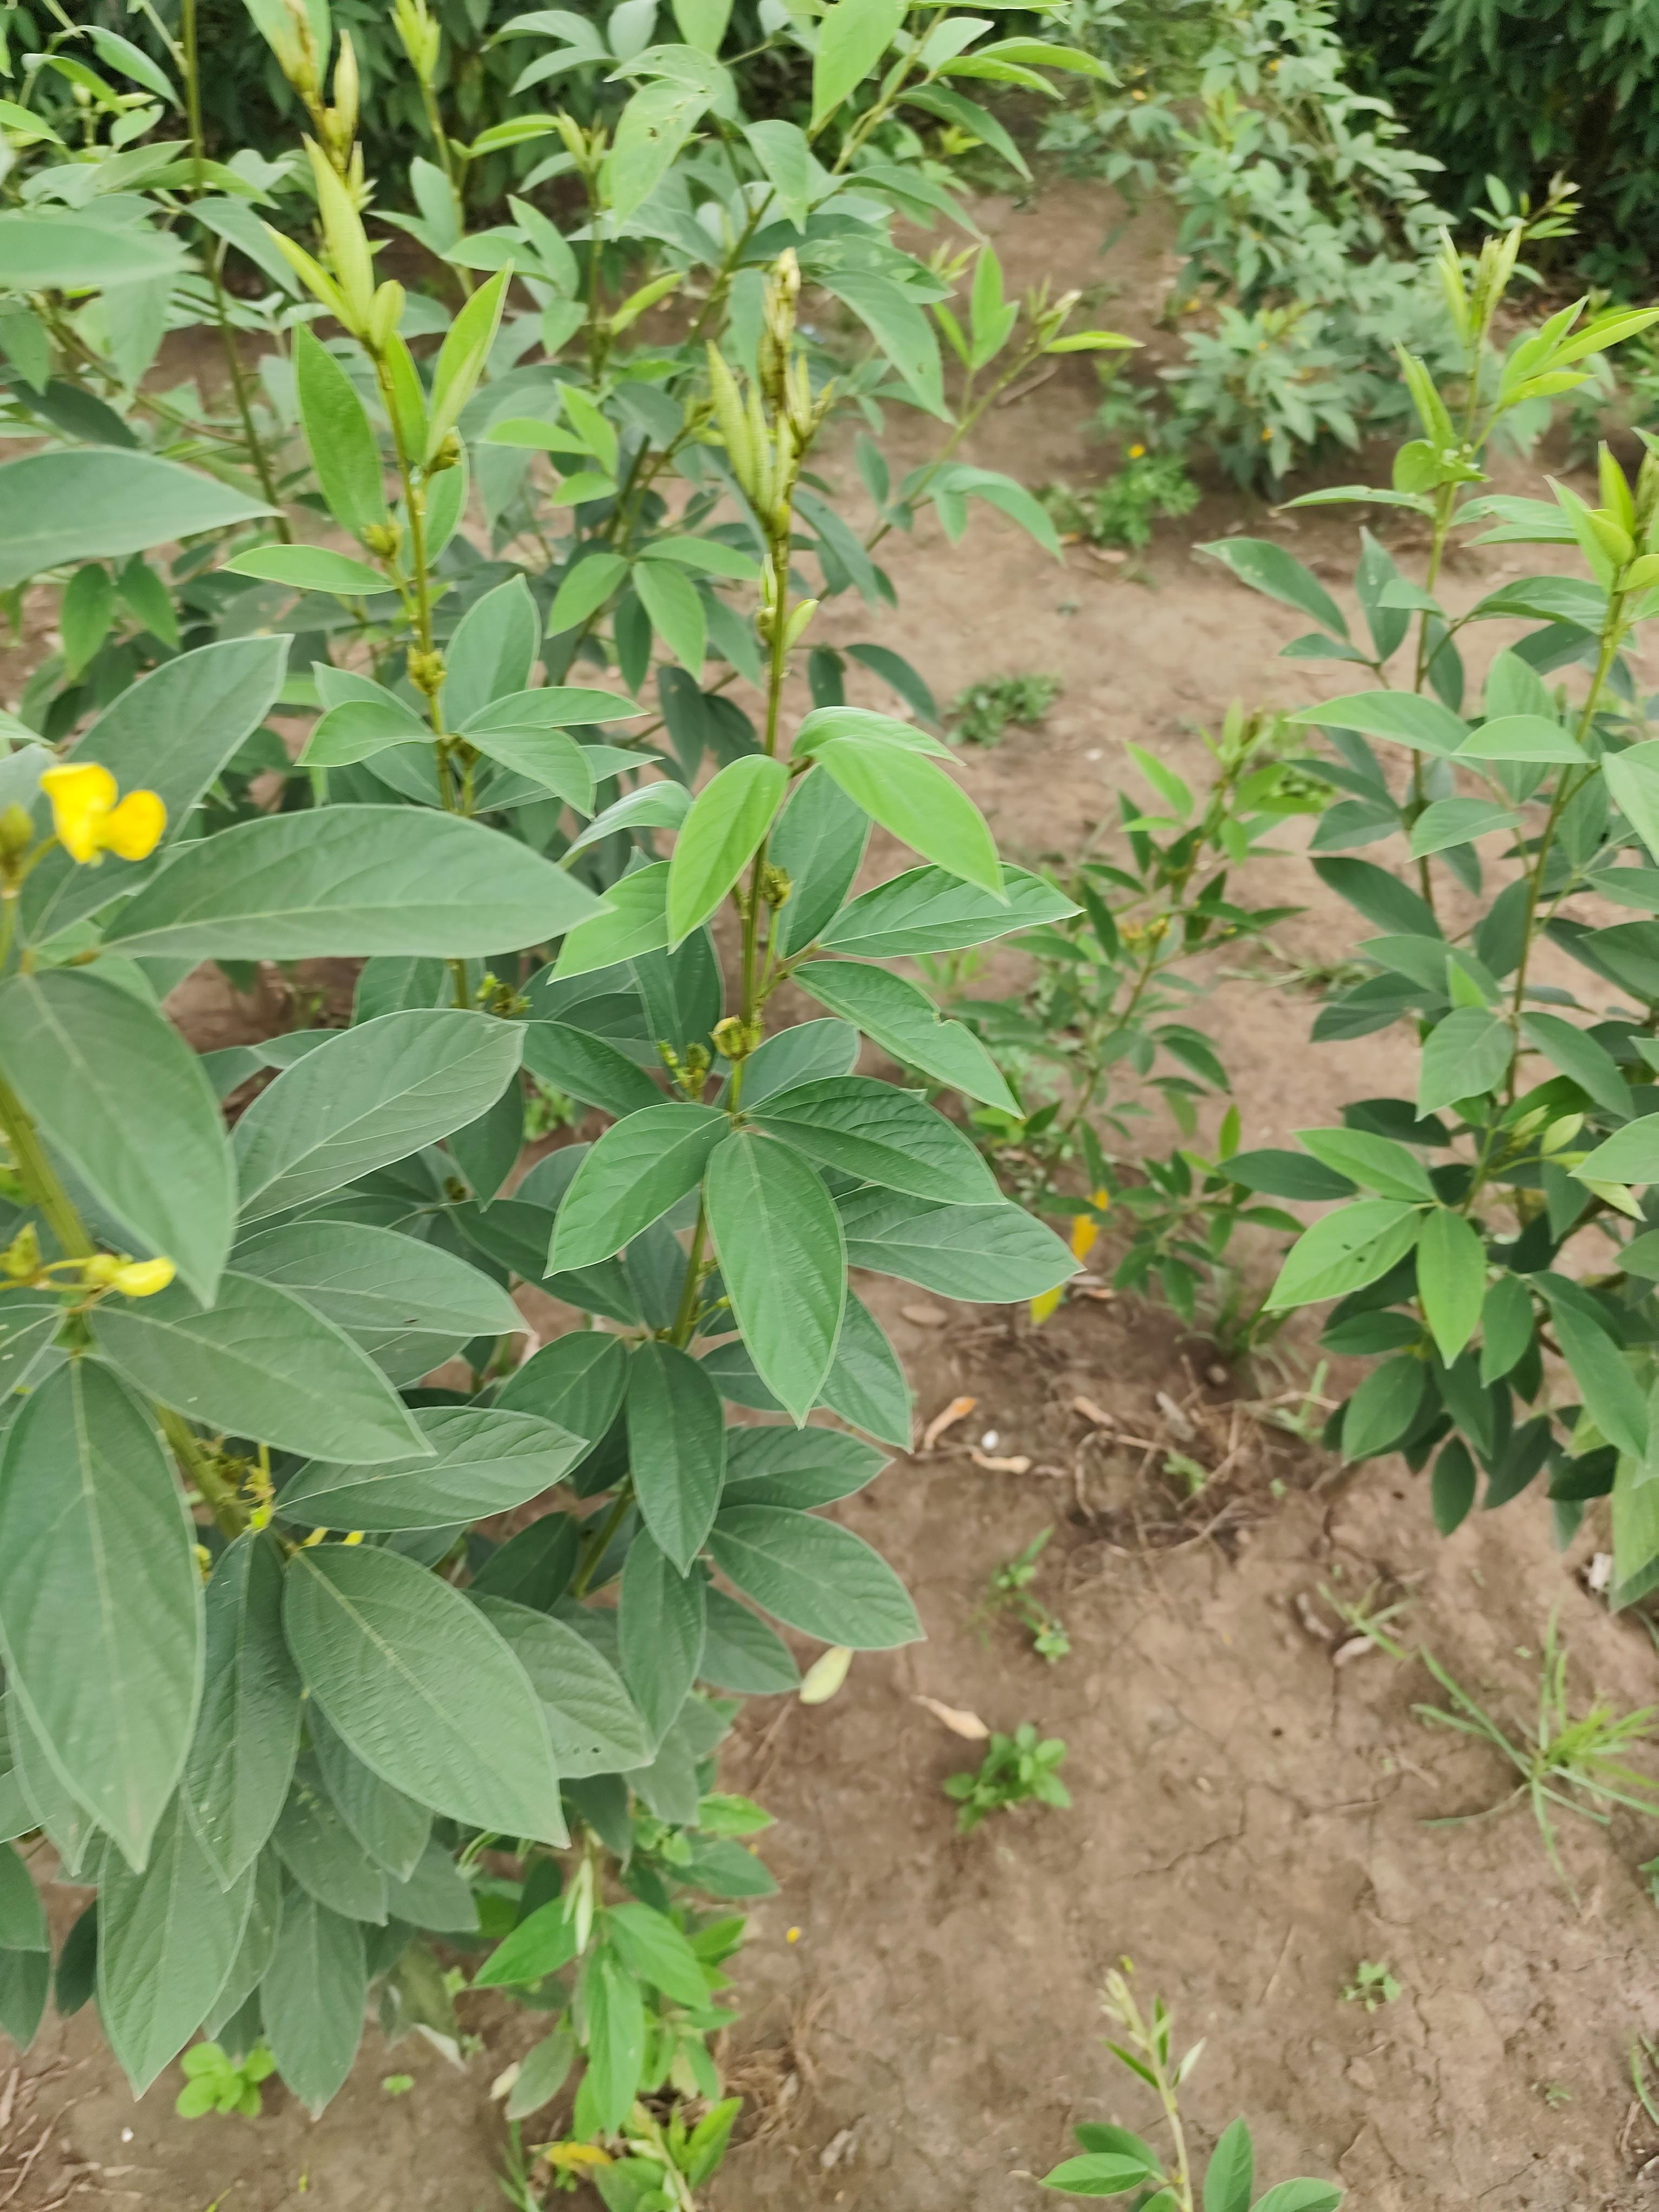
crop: pigeonpea
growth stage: flowering
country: Tanzania
